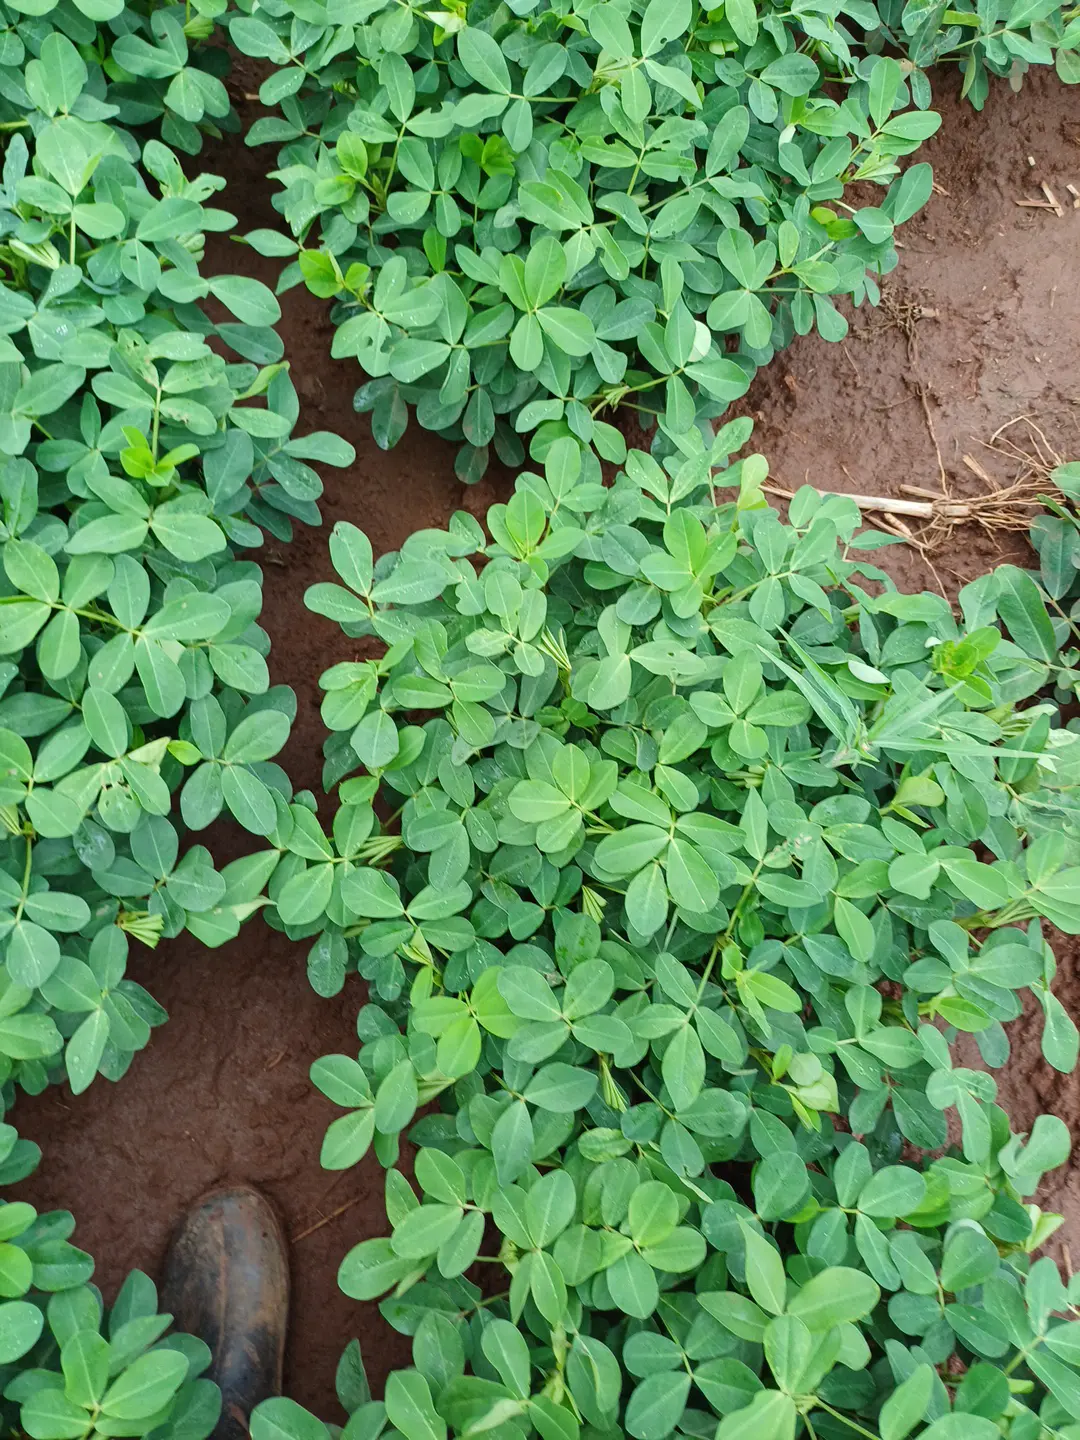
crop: groundnut
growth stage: flowering
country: Kenya
